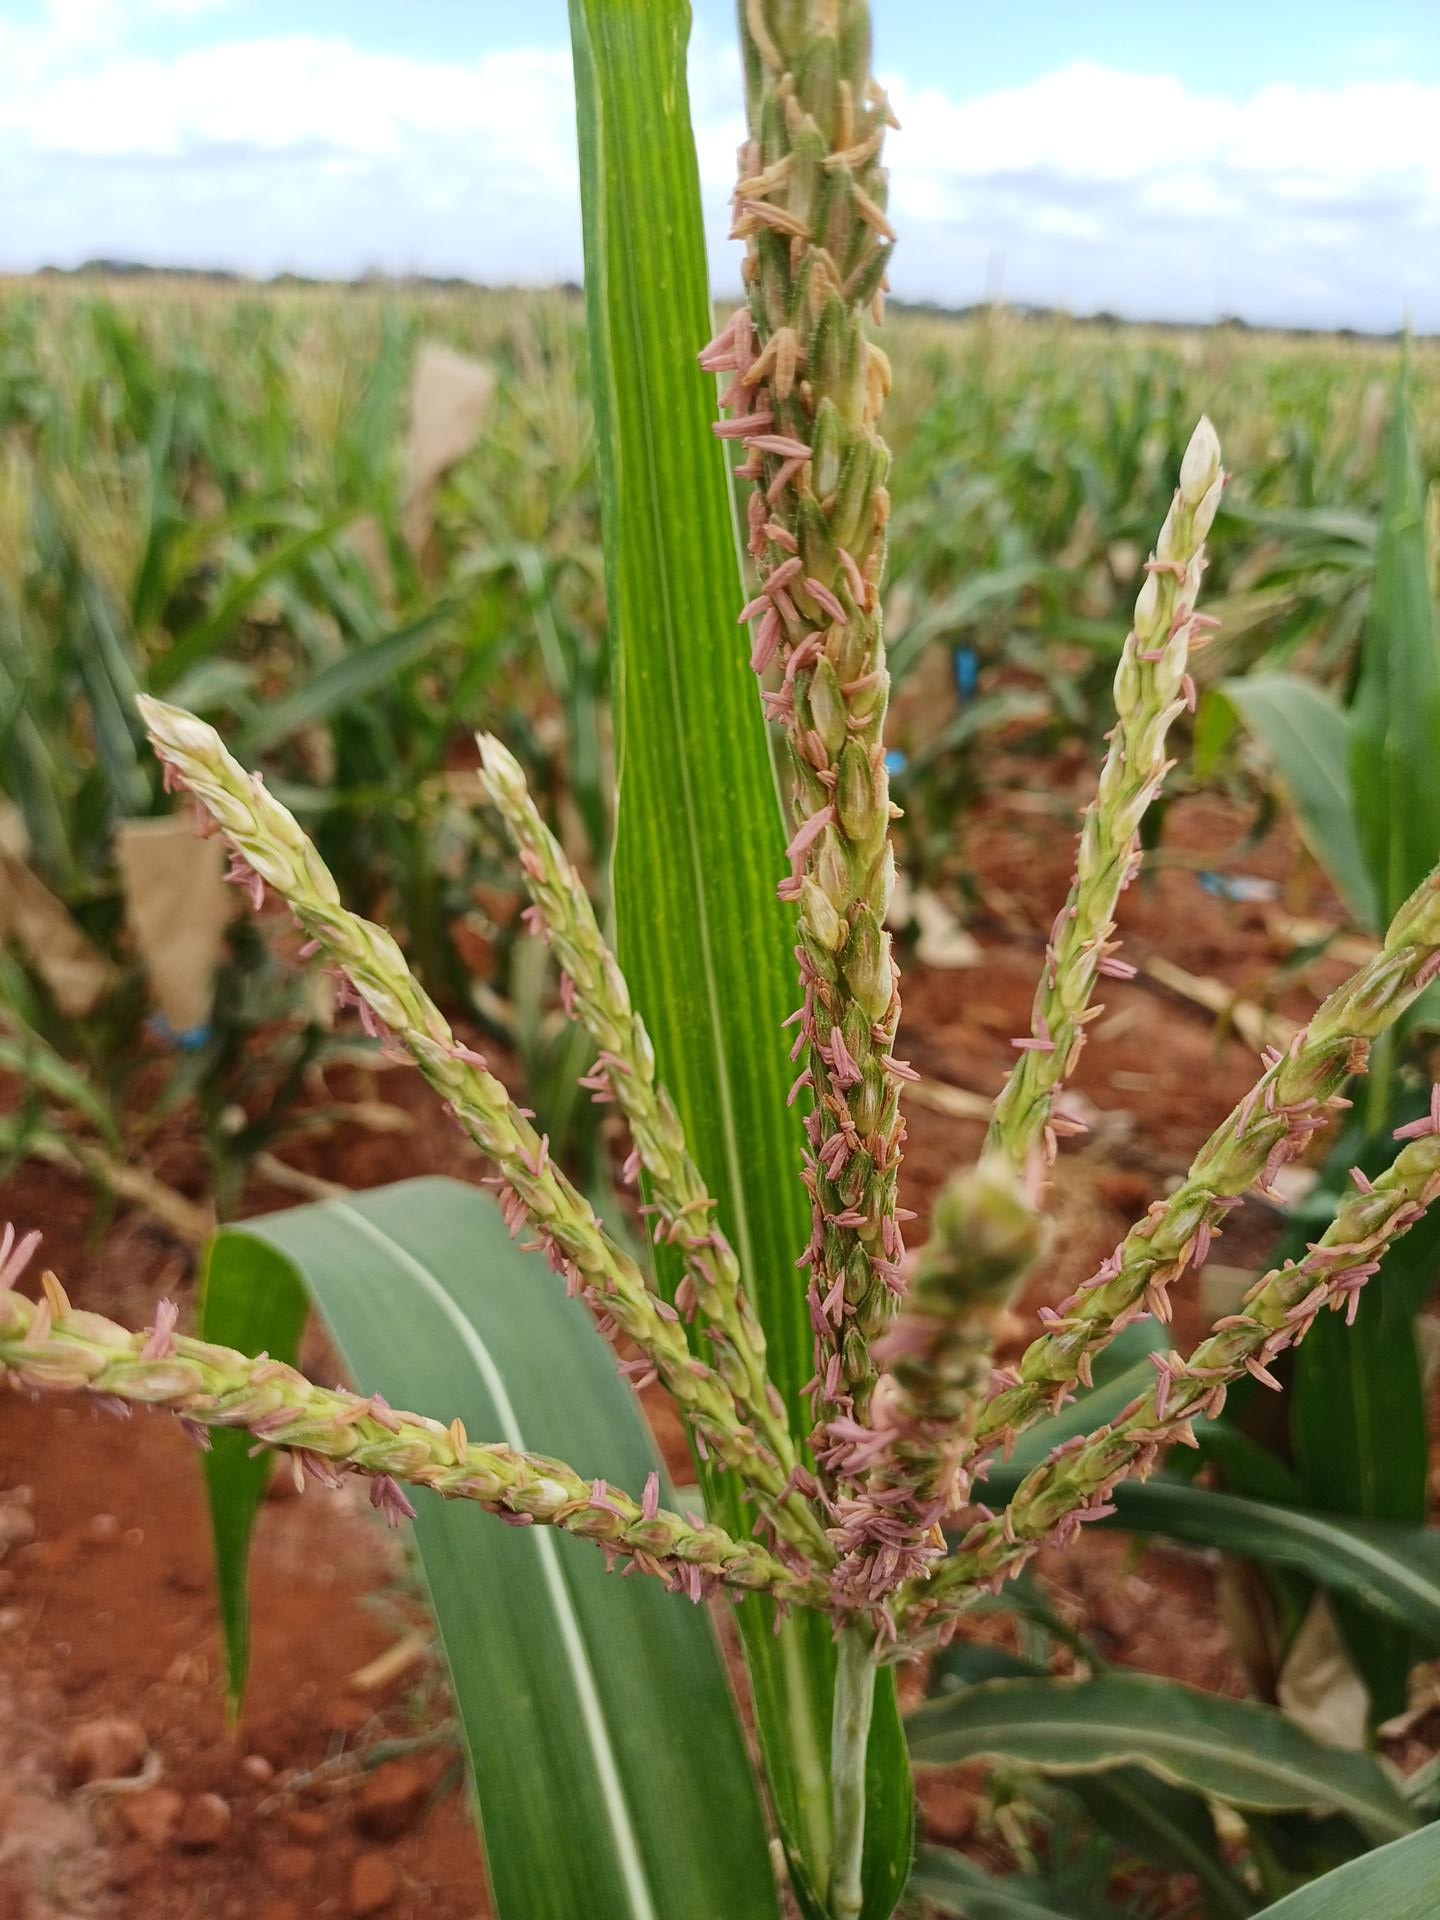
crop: maize
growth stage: flowering
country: Kenya
